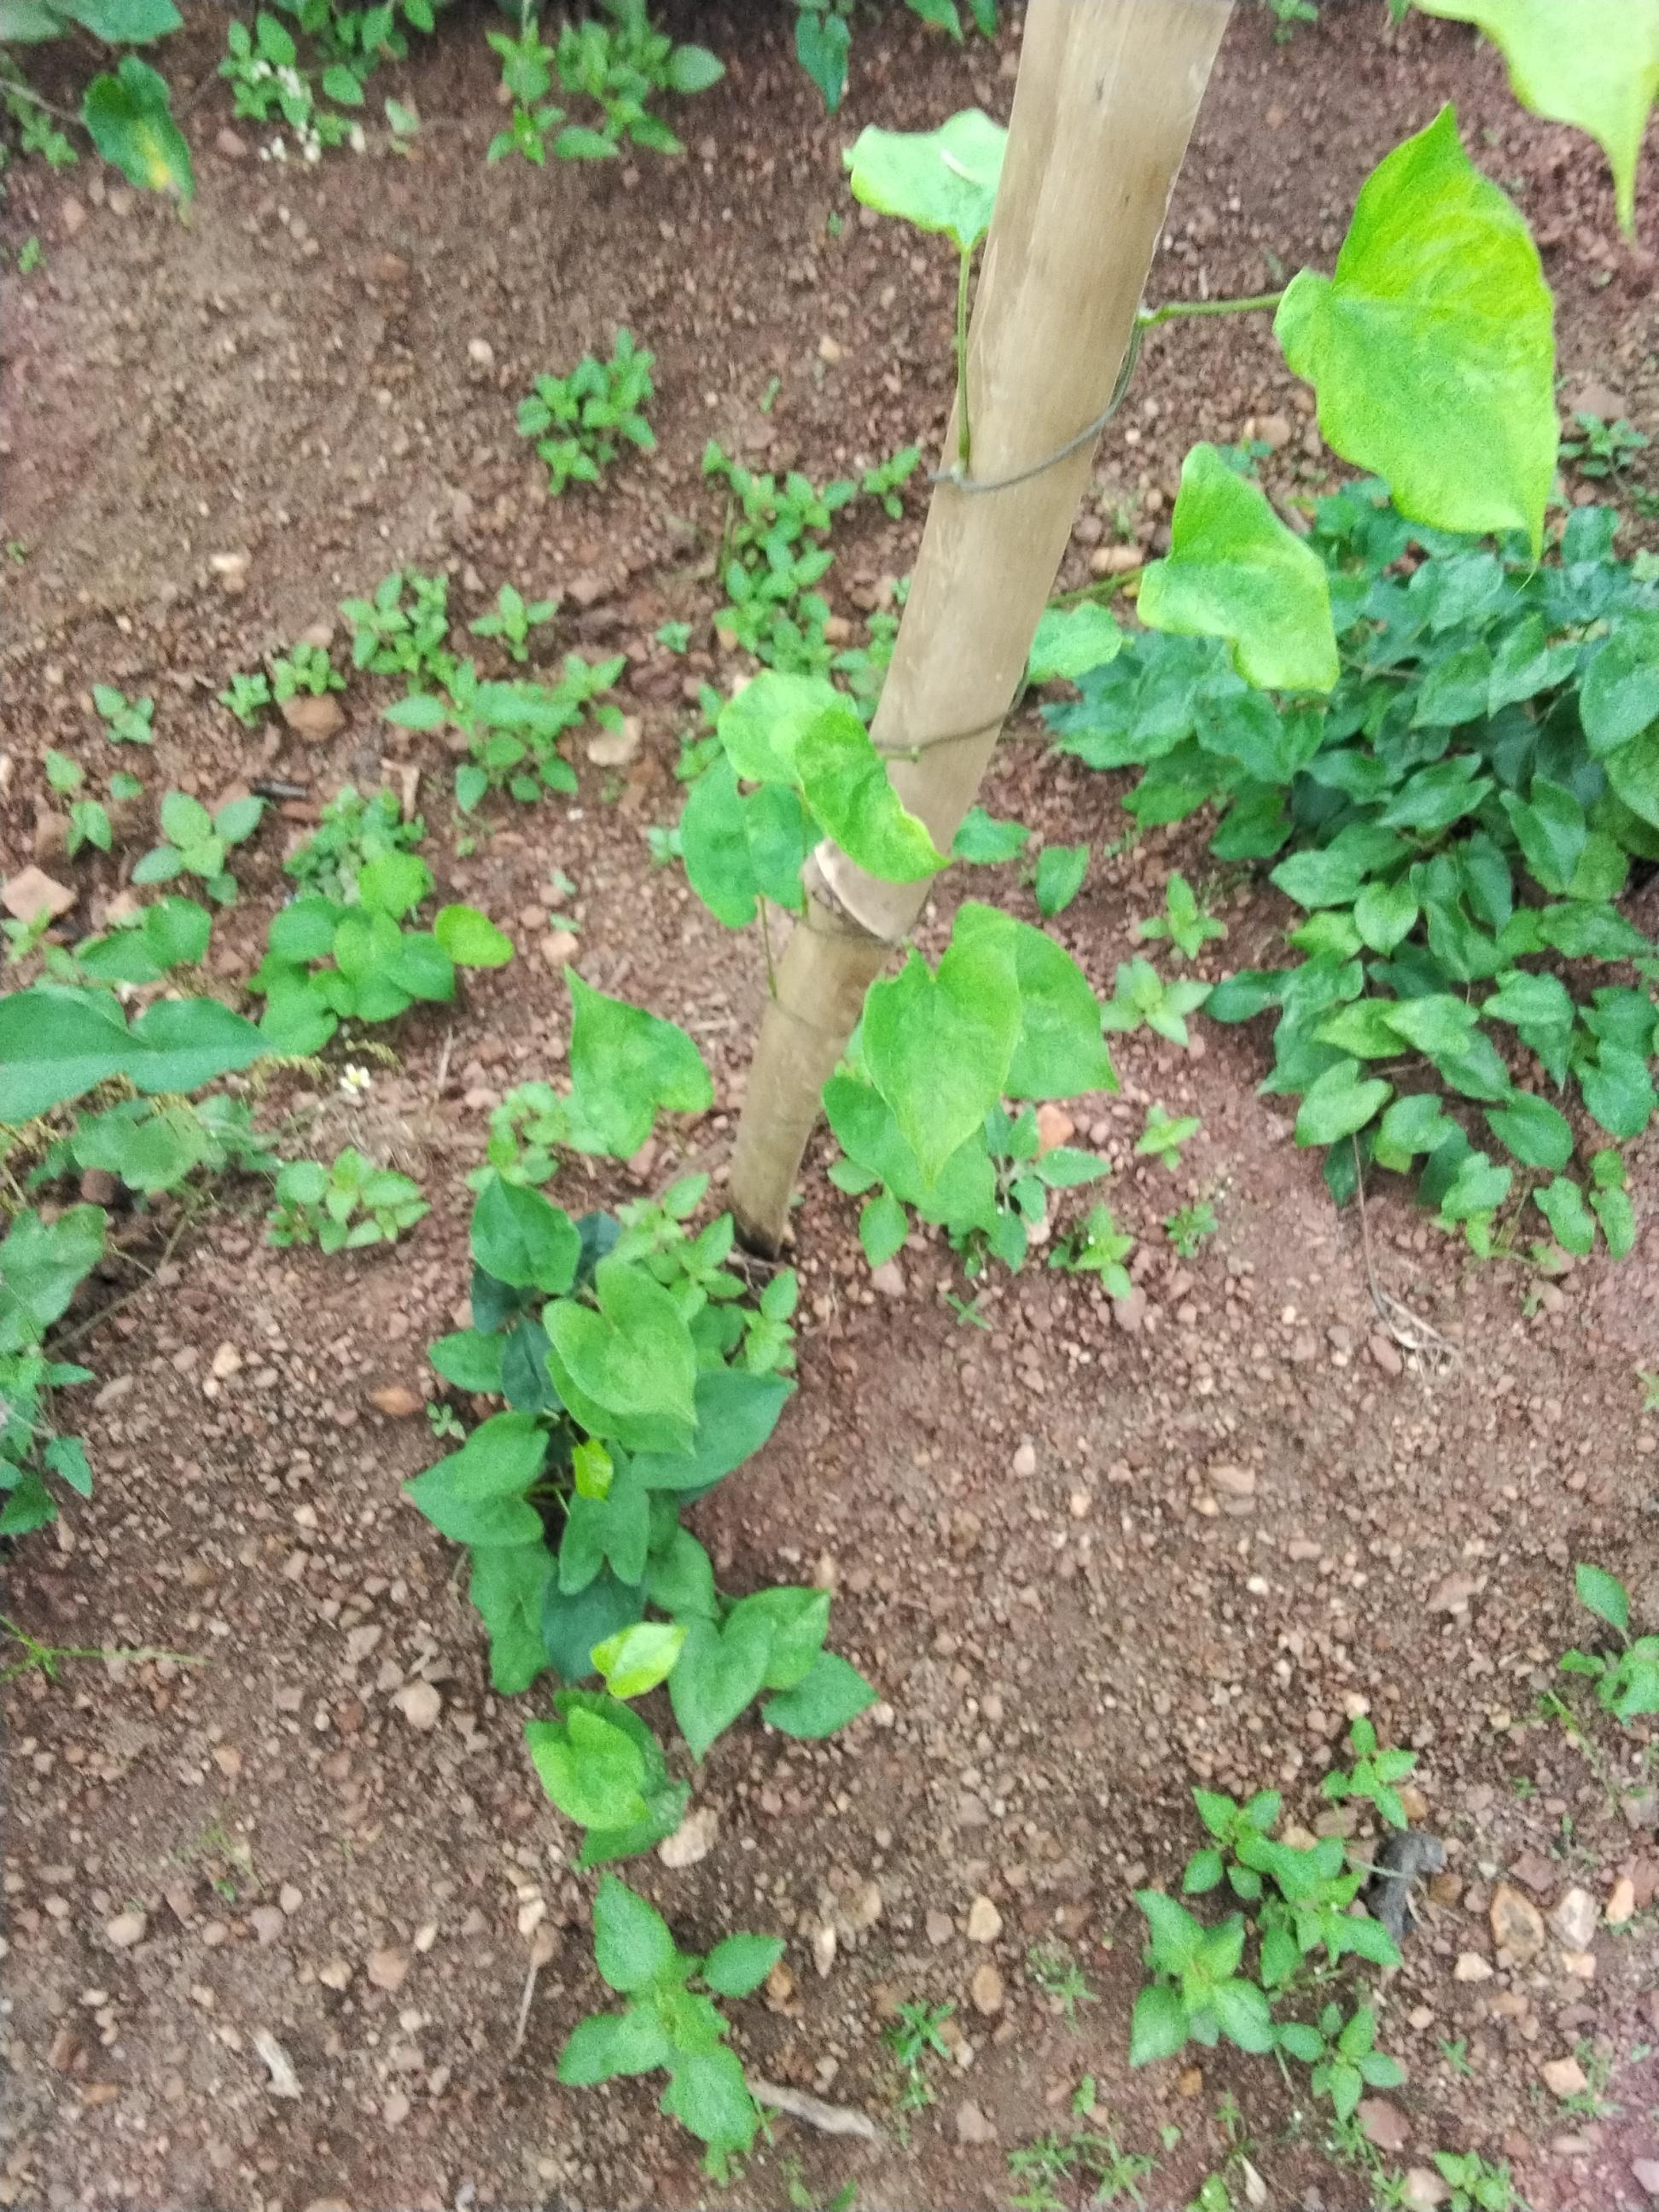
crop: yam
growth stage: vegetative
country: Nigeria
